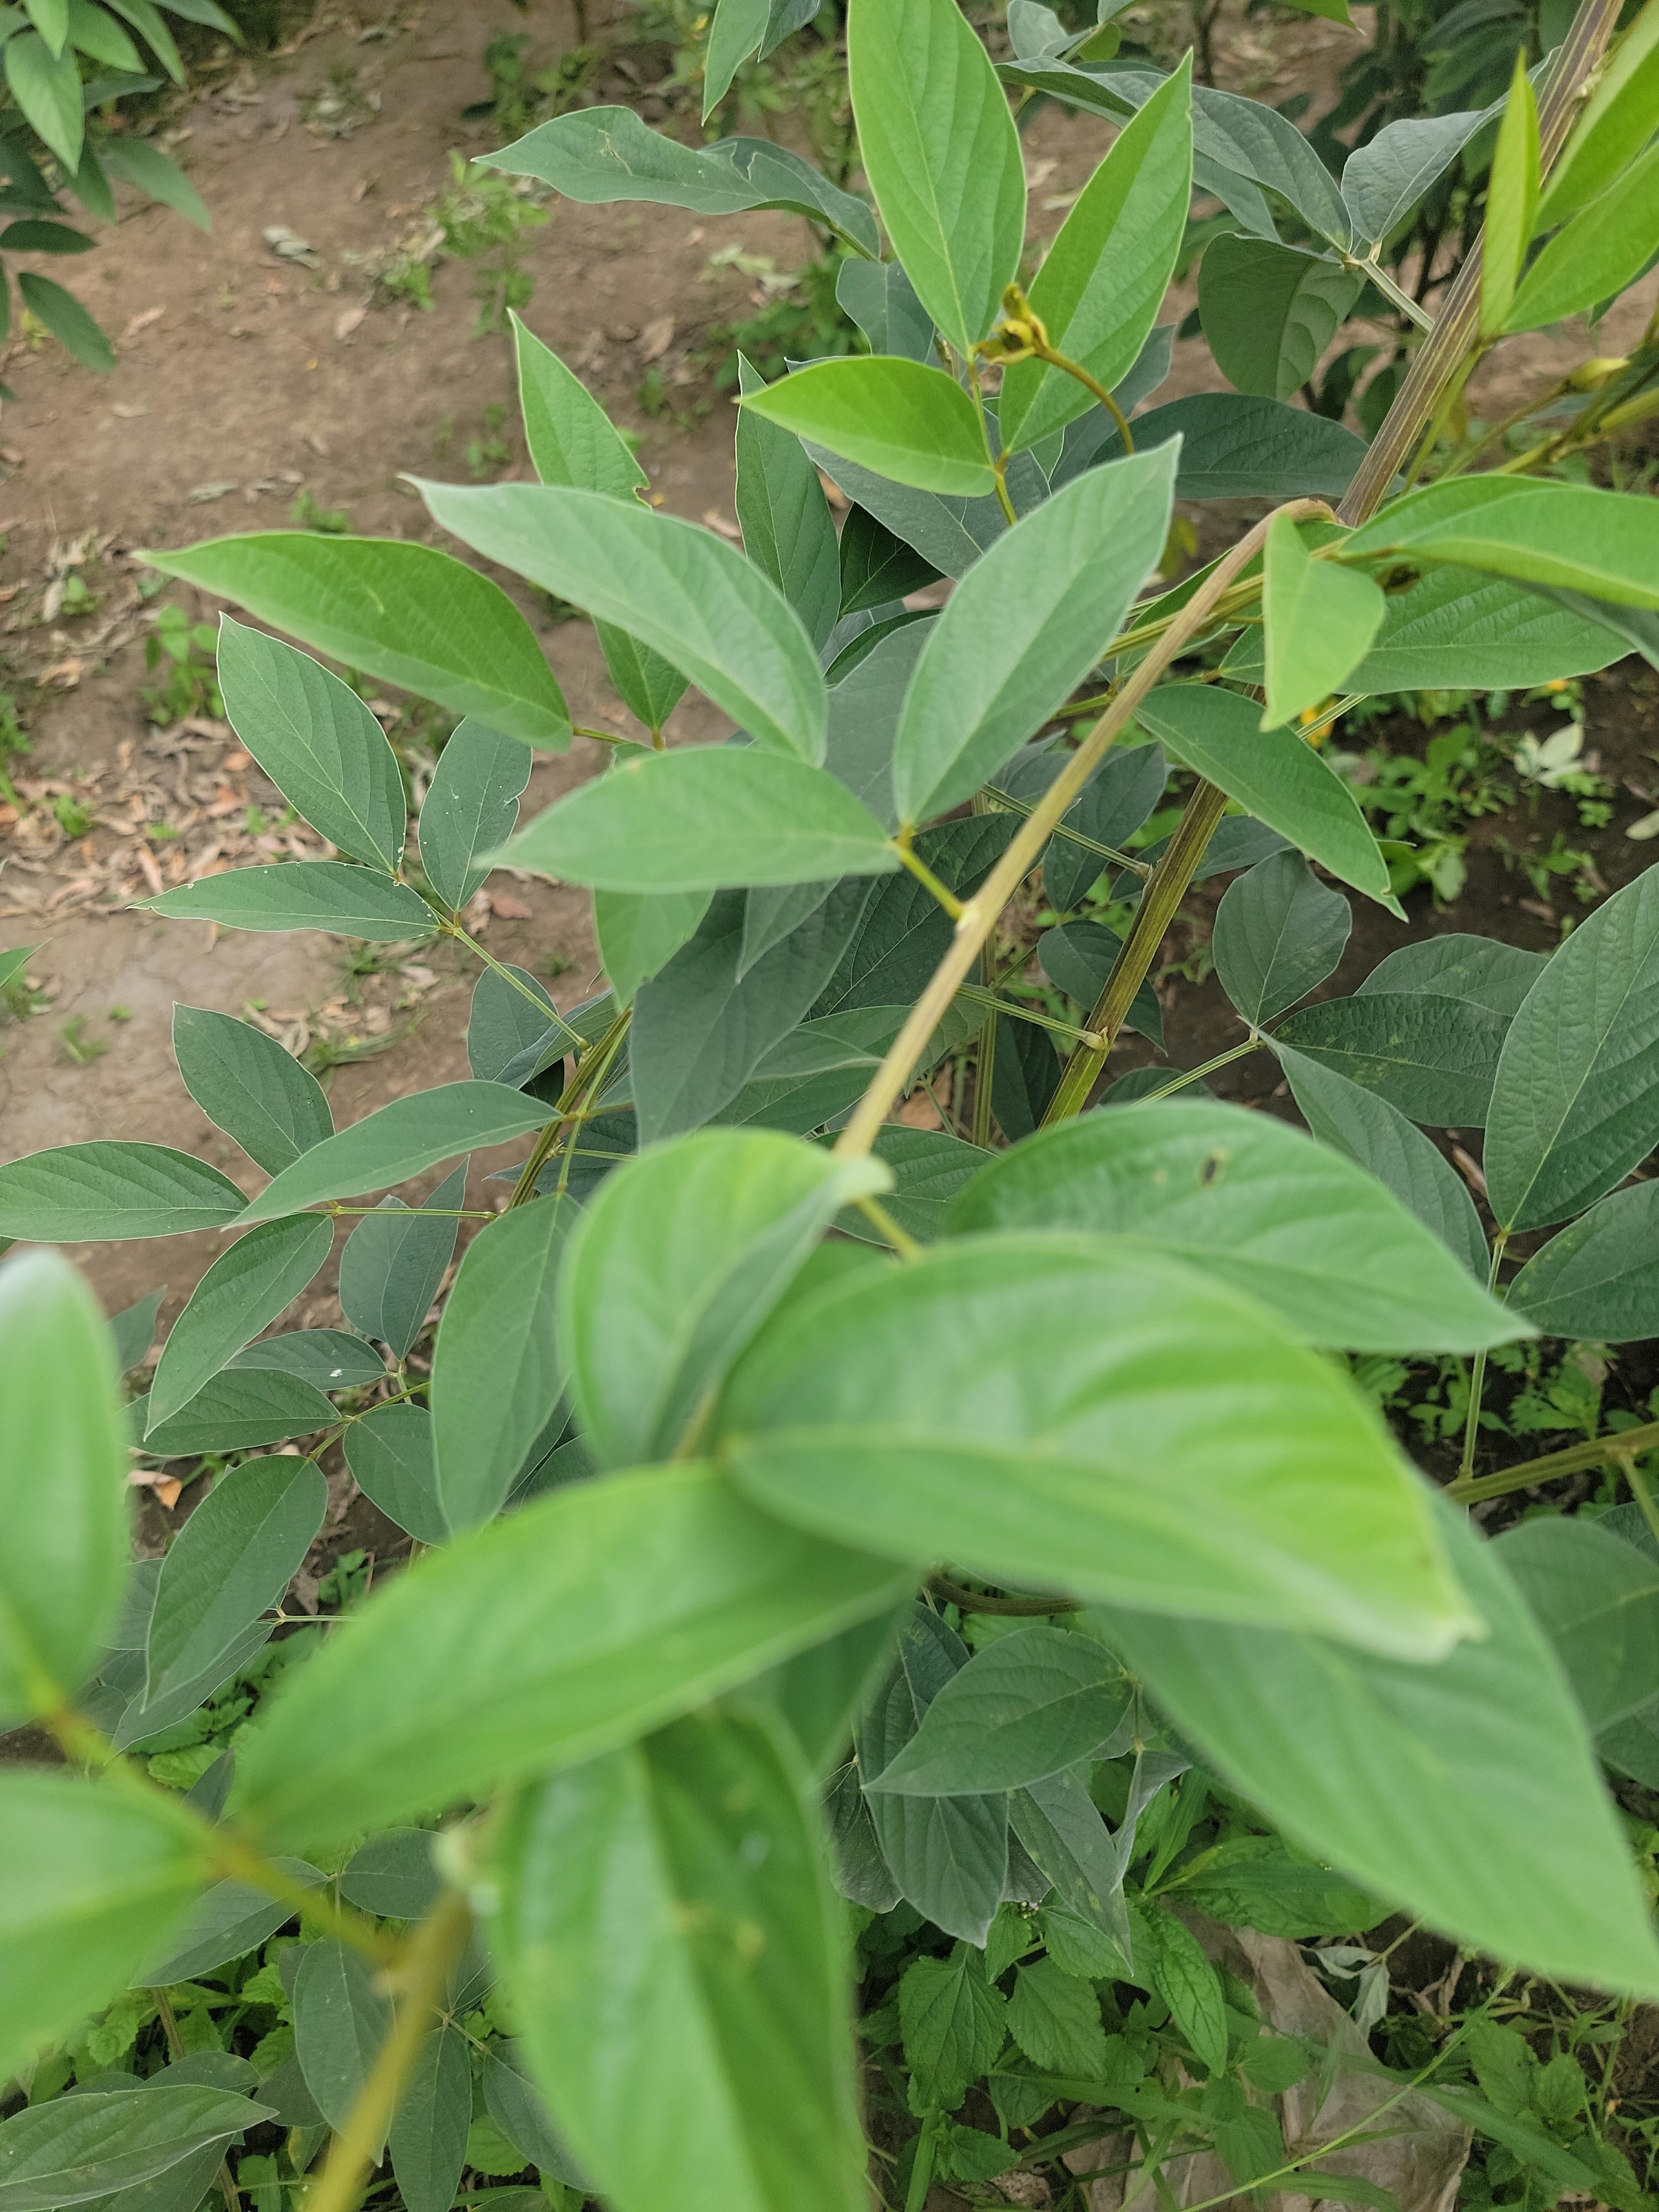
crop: sweet potato
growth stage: vegetative
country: Tanzania
